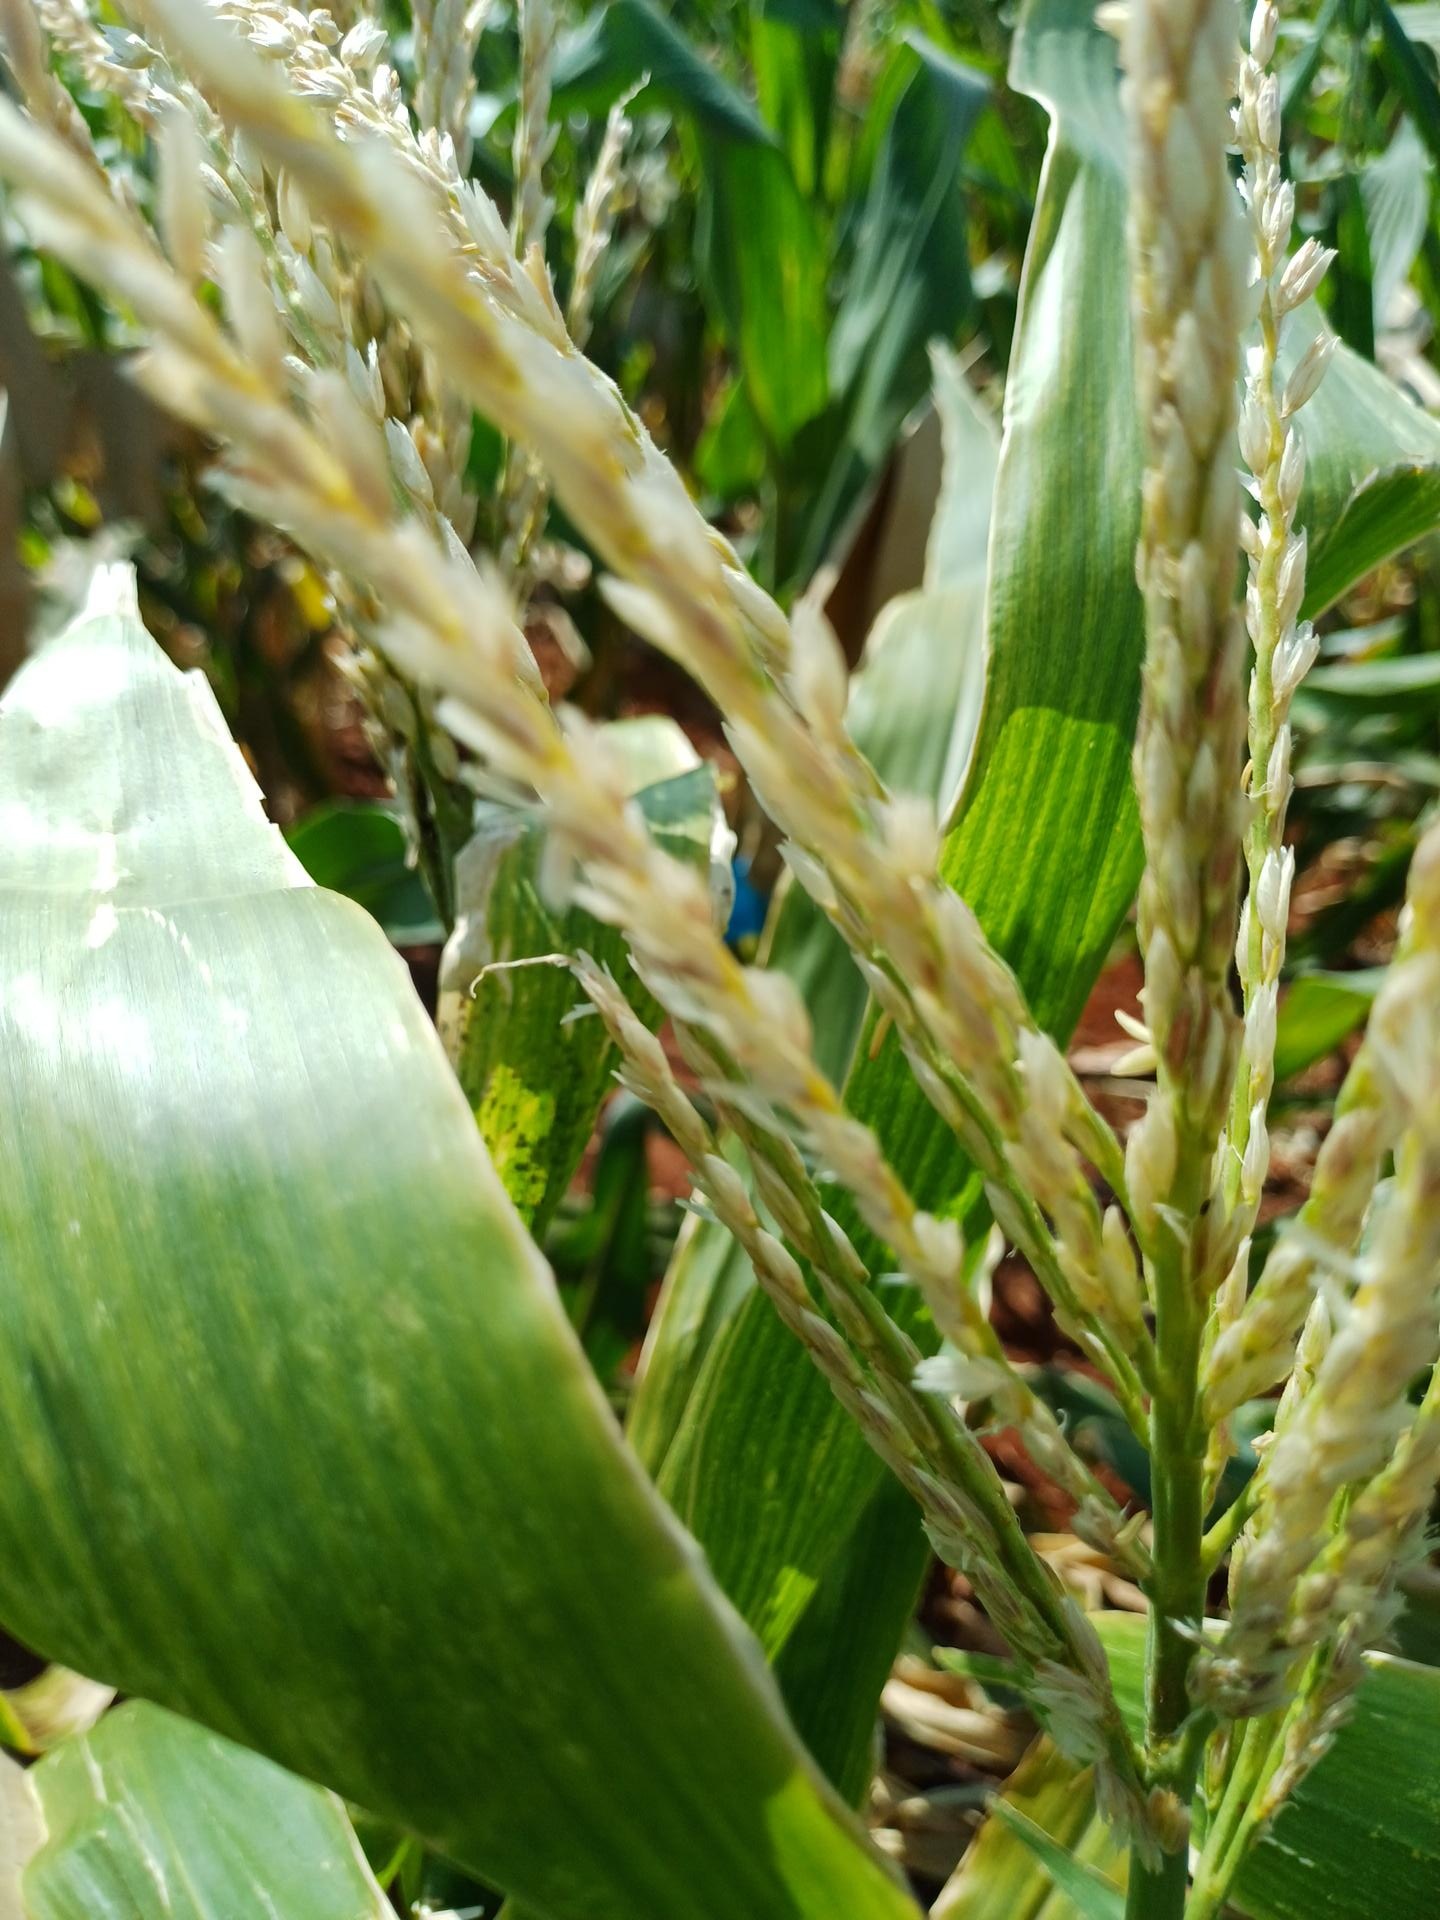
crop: maize
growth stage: flowering
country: Kenya
